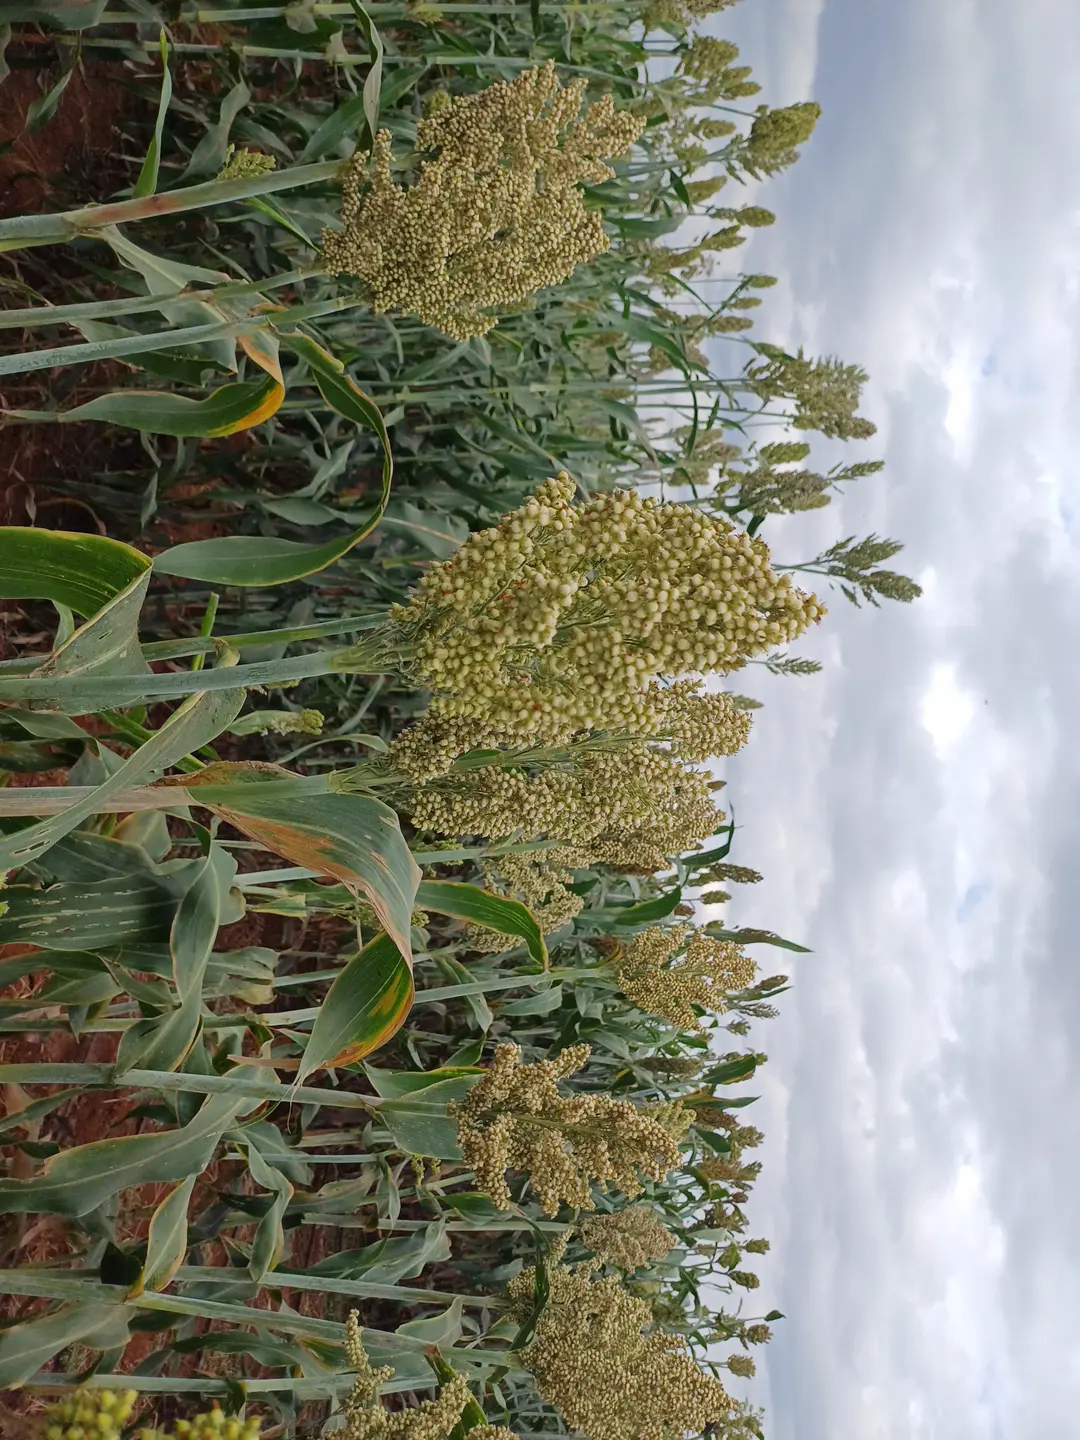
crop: sorghum
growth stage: filling grain
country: Kenya
